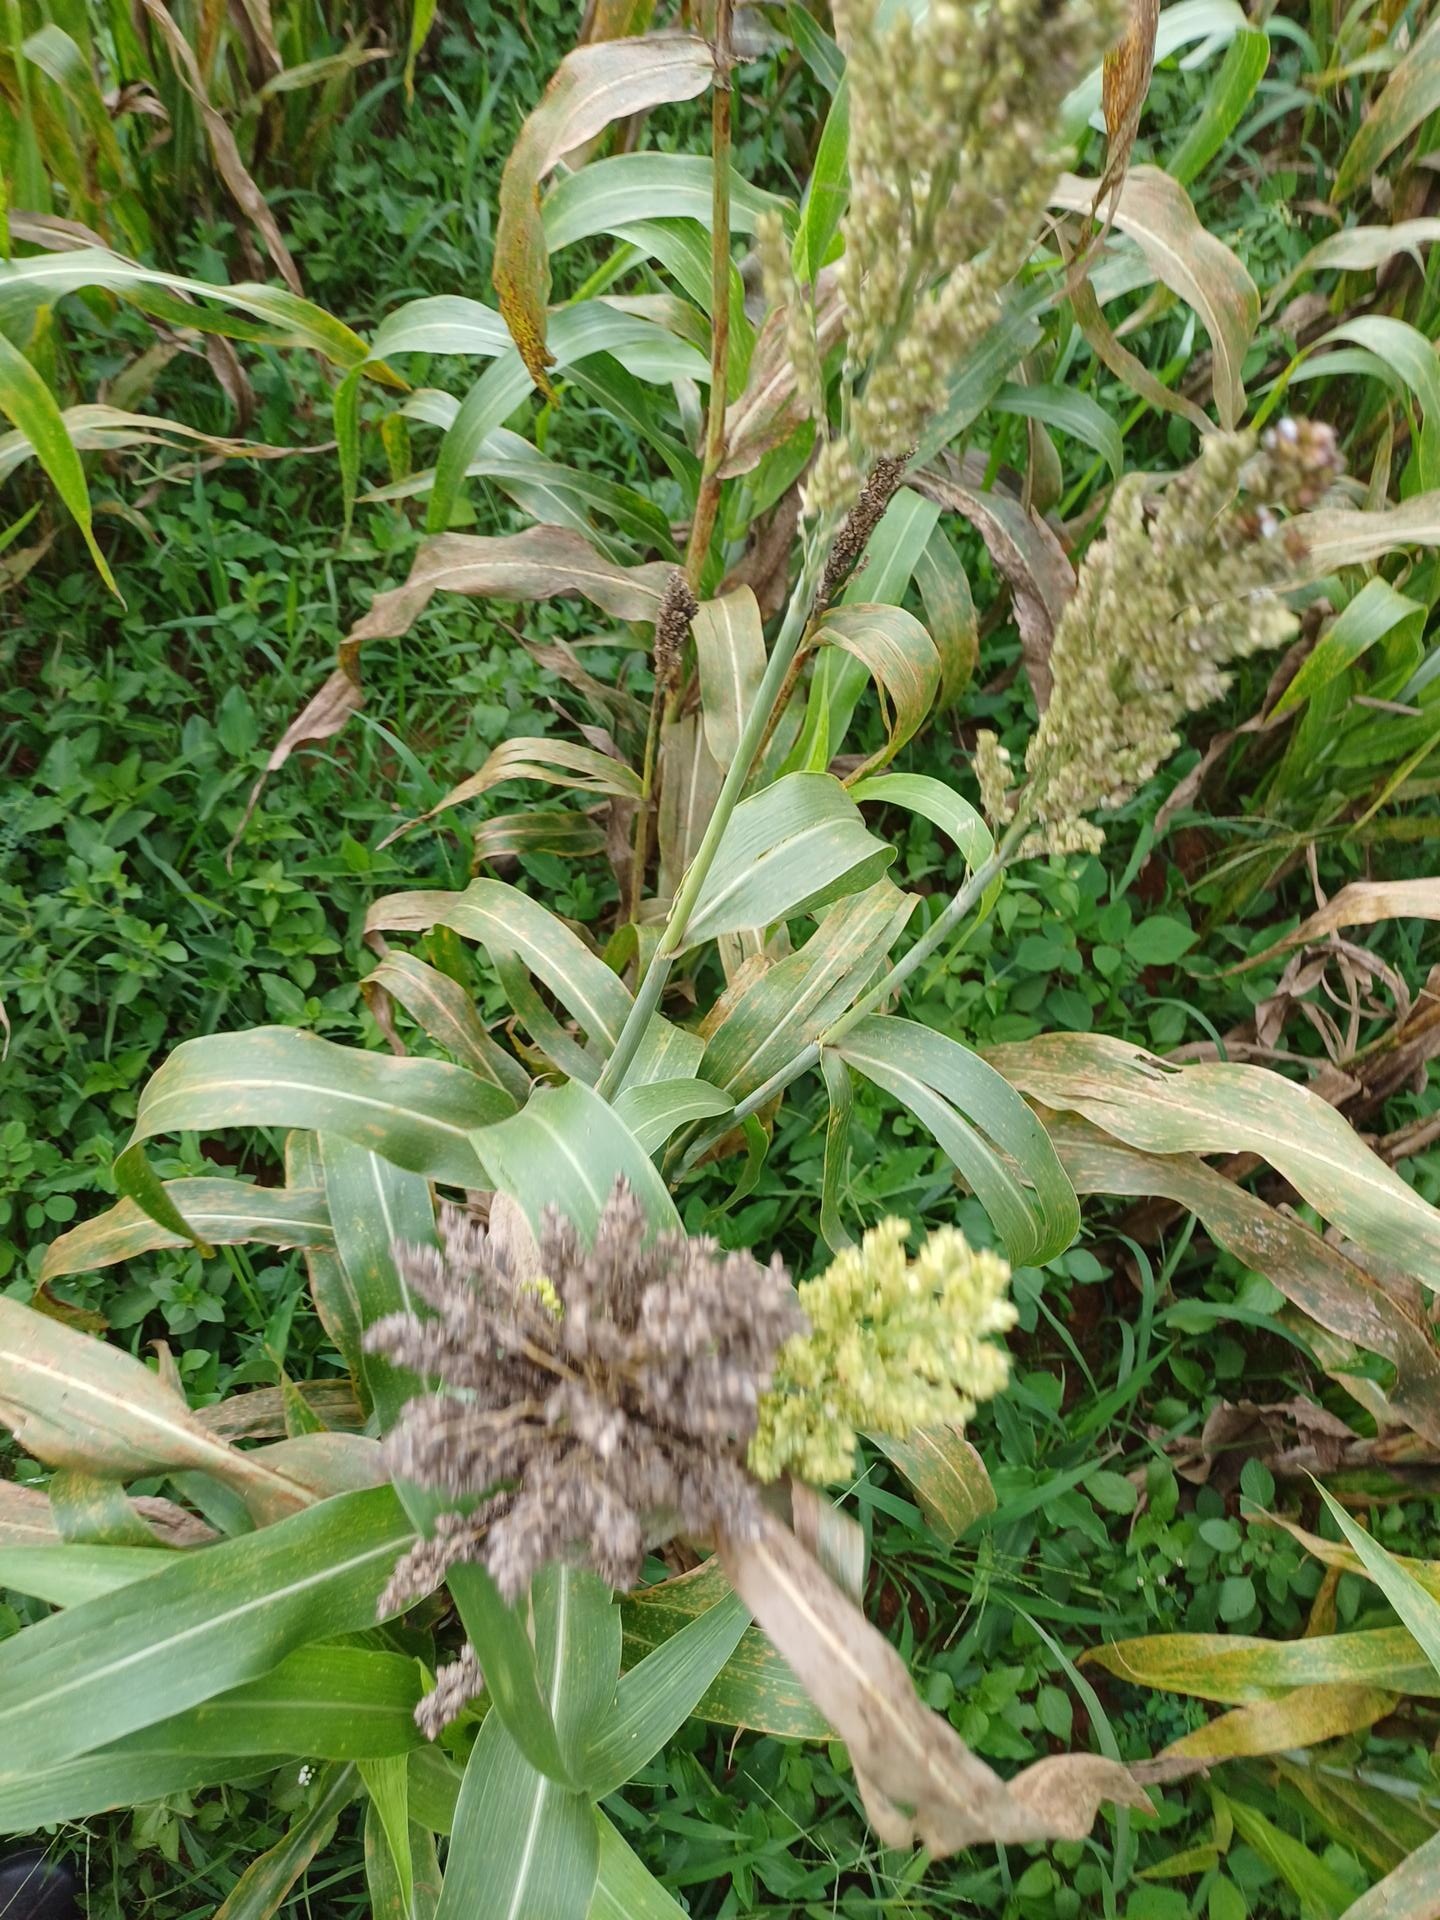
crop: sorghum
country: Kenya
